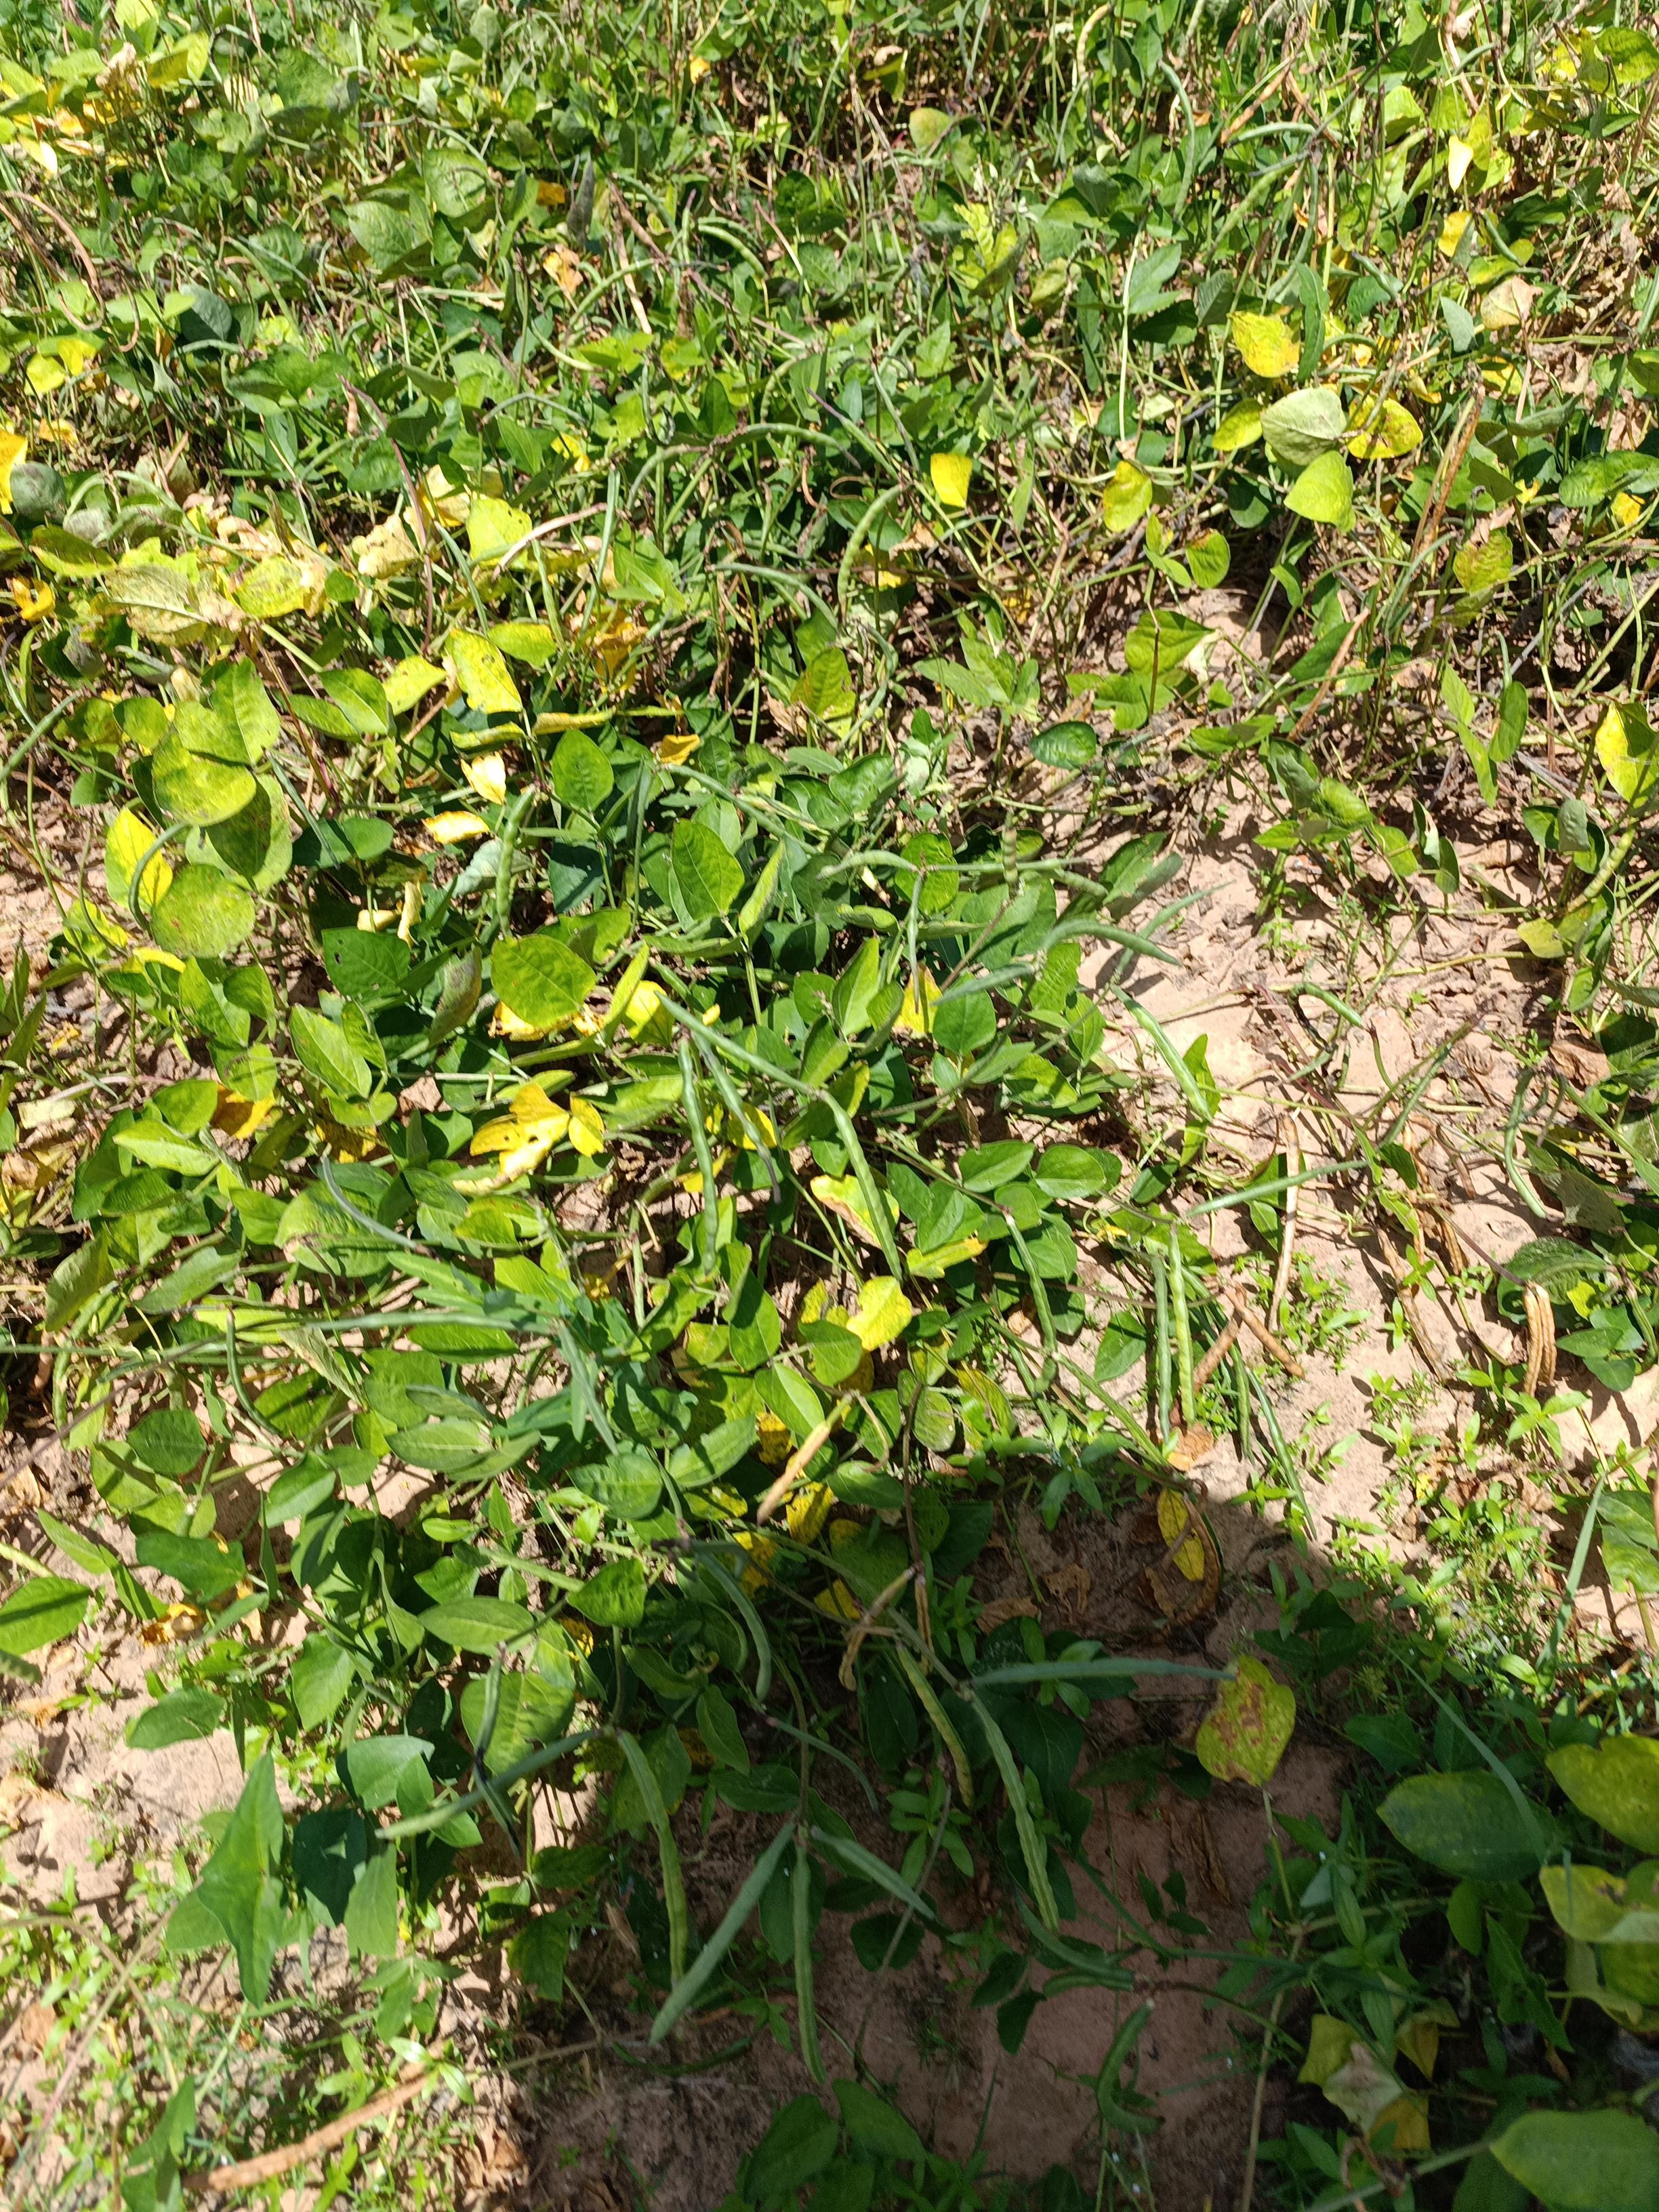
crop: cowpea
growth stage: maturity
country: Nigeria
